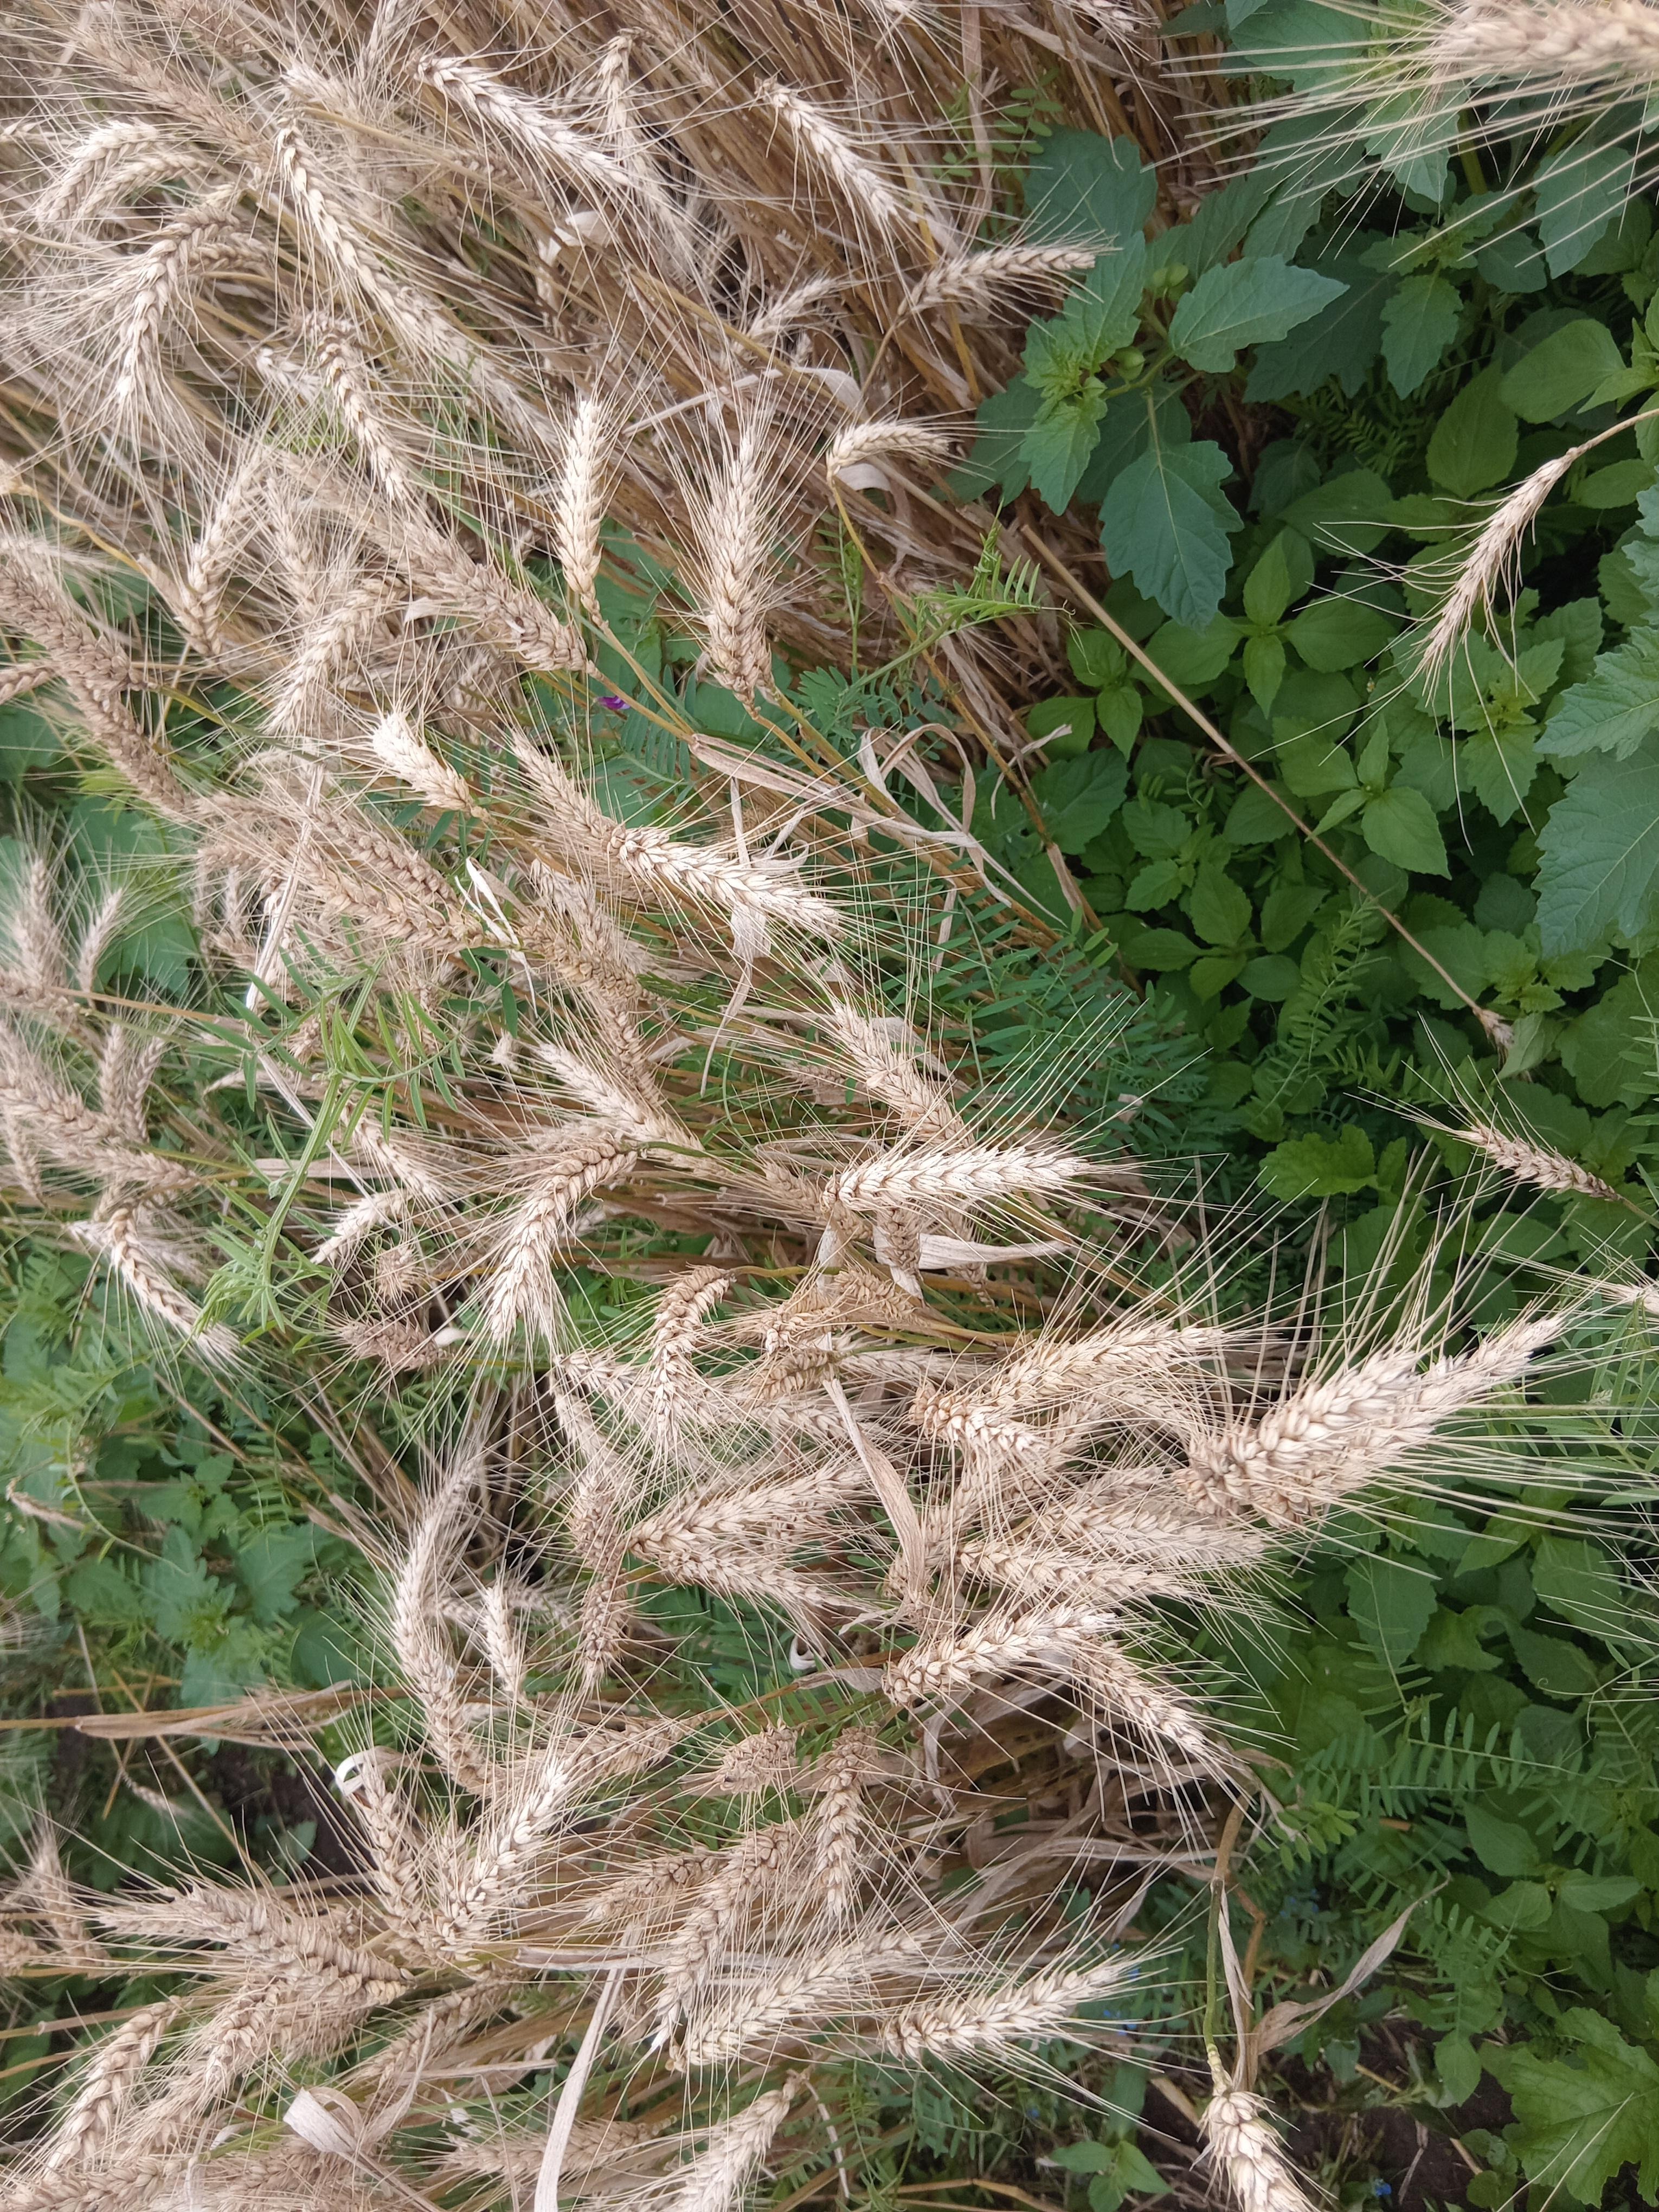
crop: wheat
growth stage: maturity
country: Kenya
